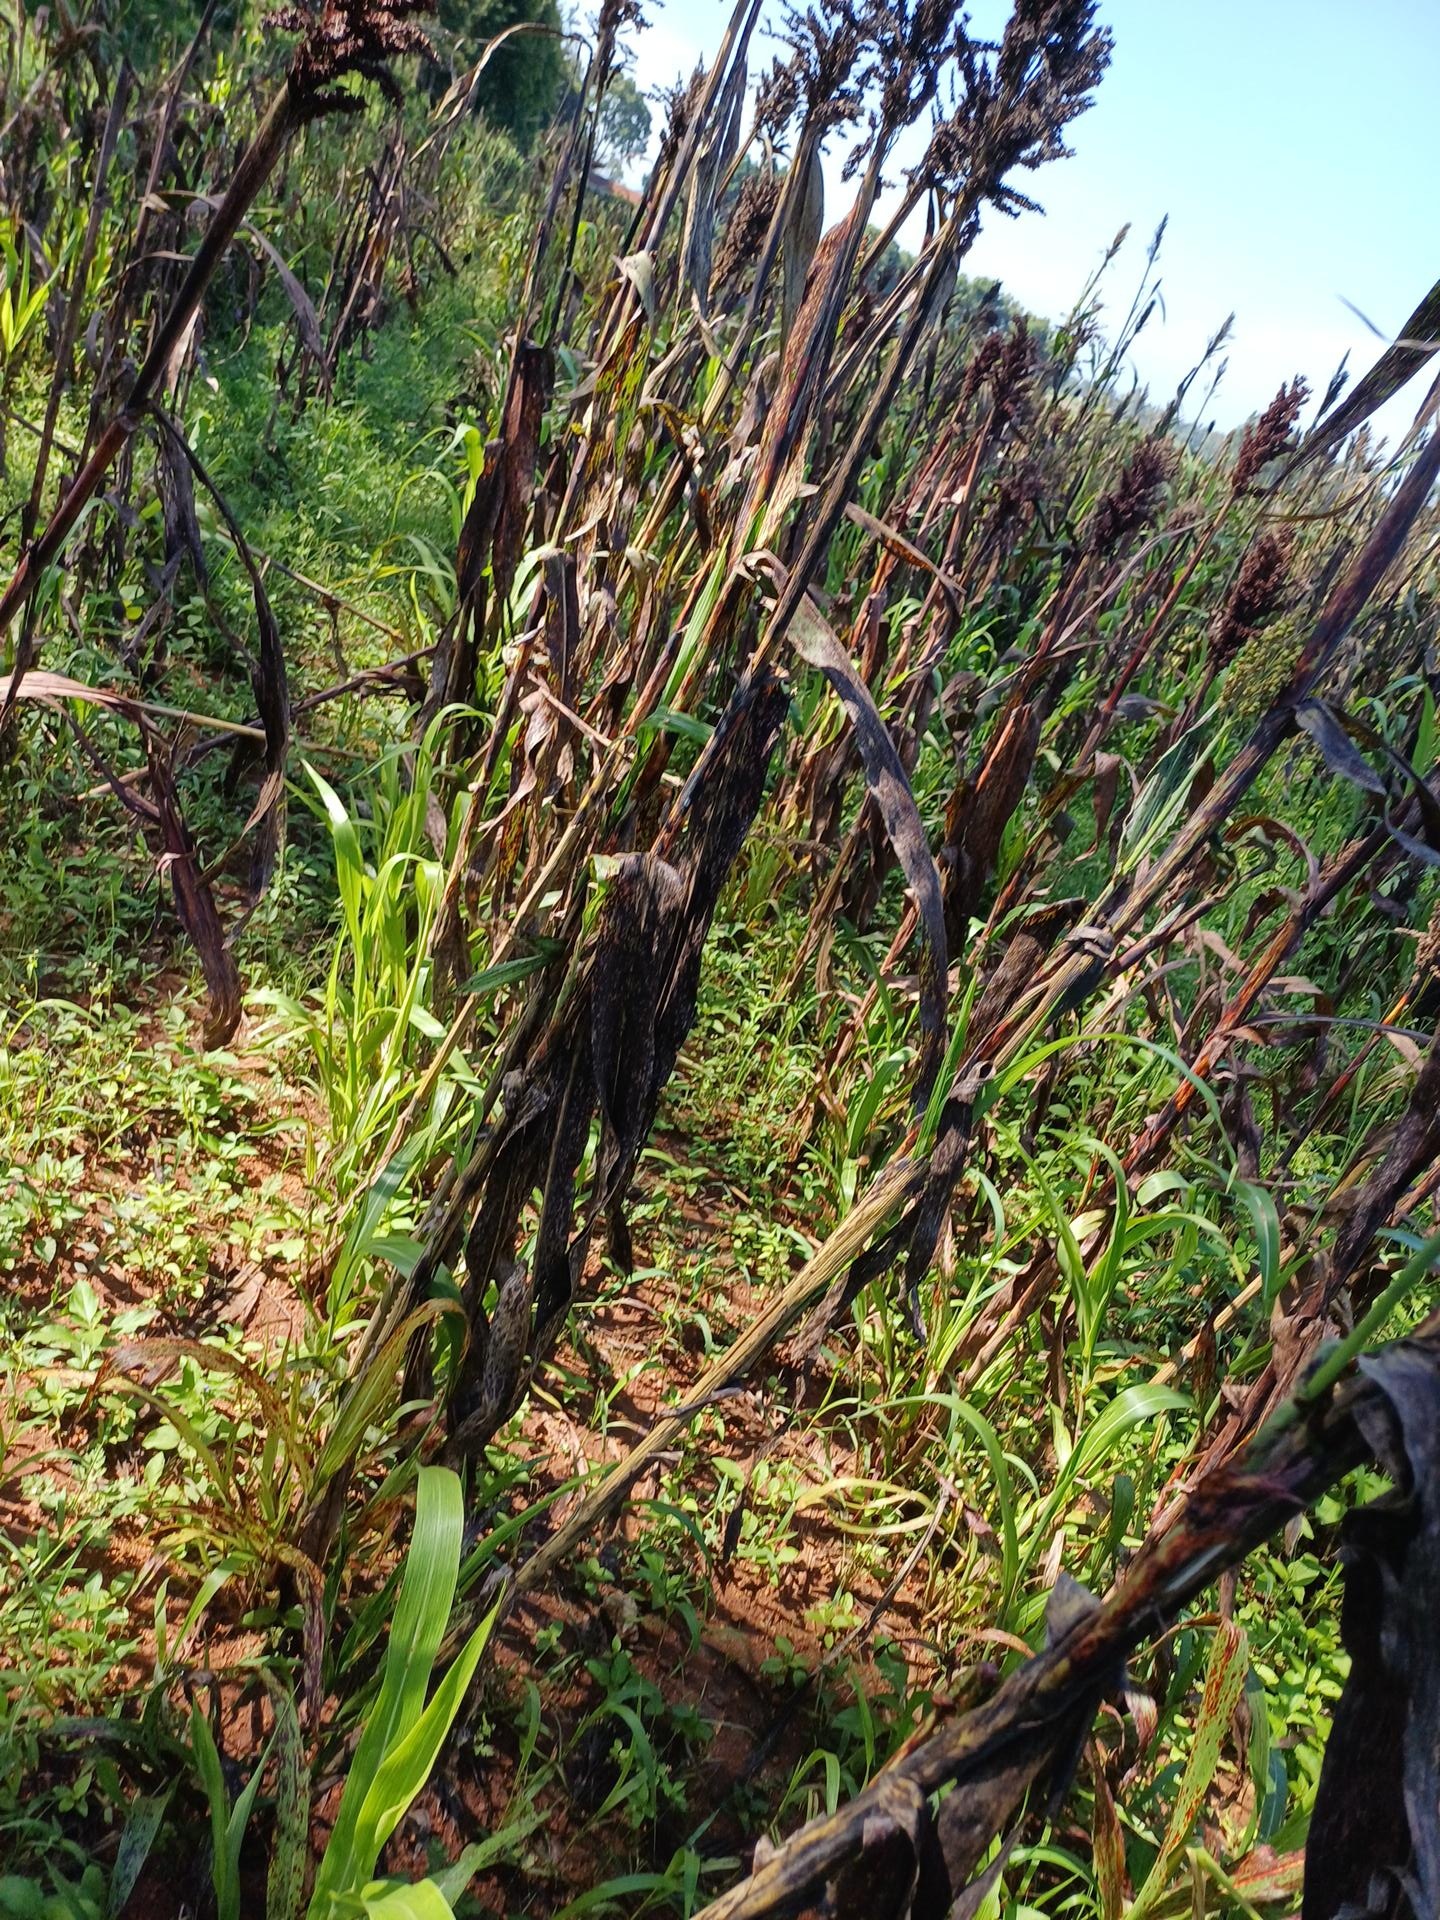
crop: sorghum
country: Kenya
